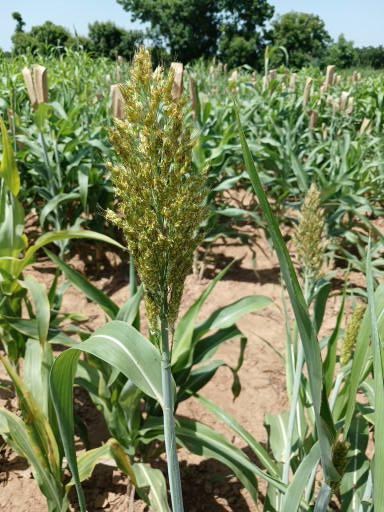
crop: sorghum
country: Senegal
